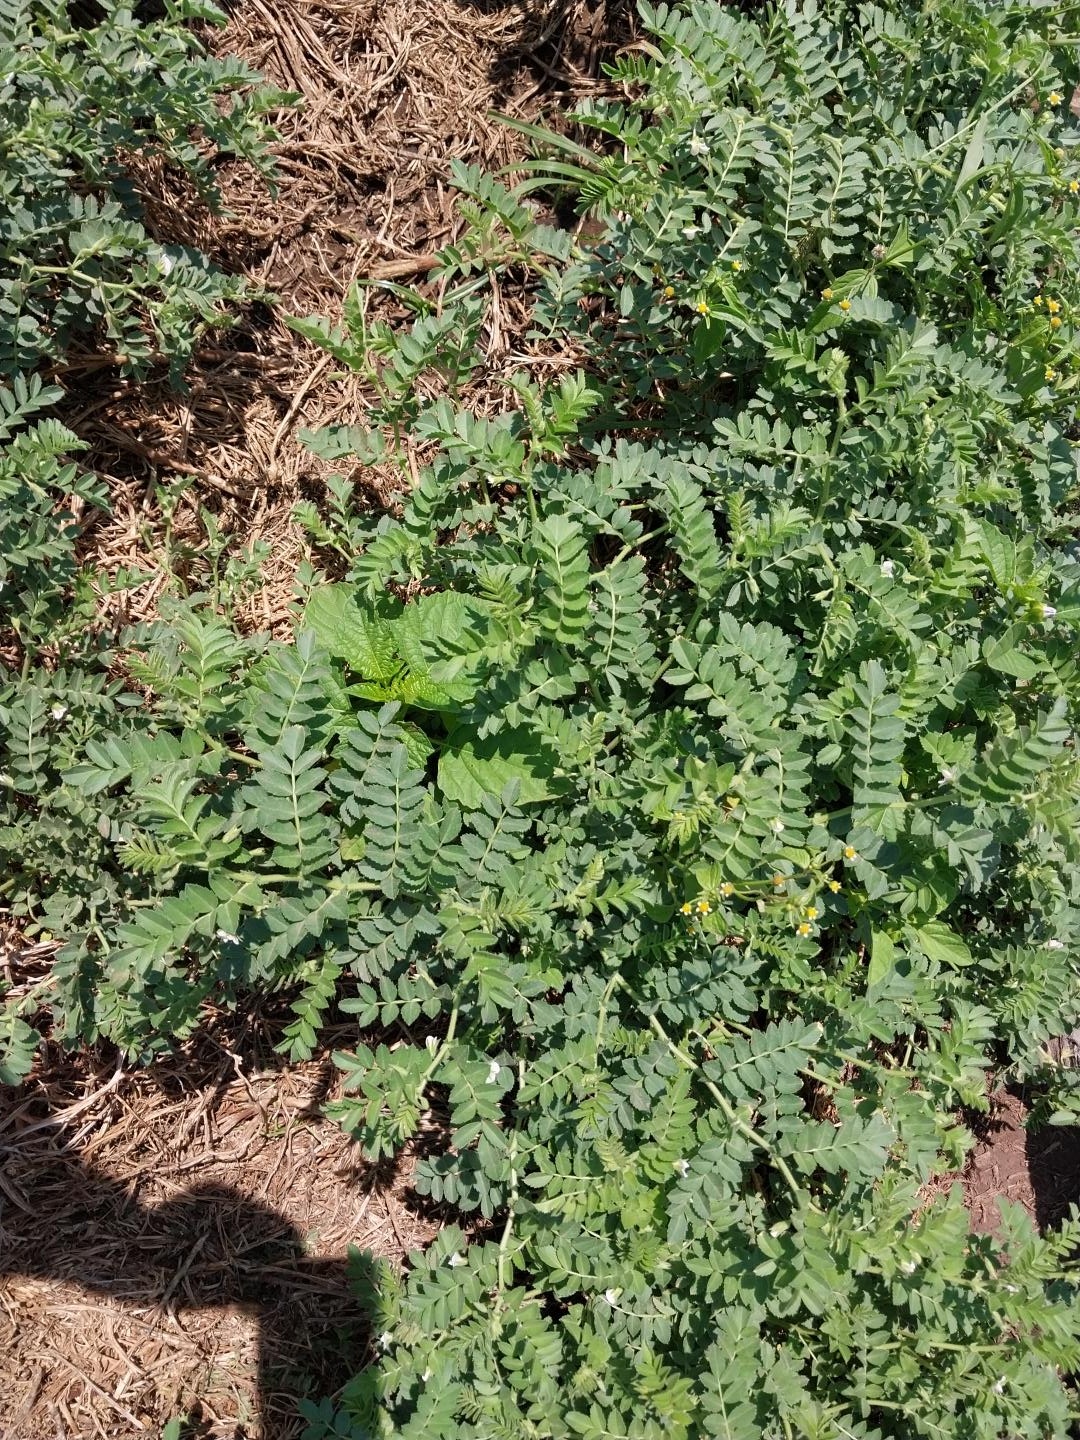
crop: chickpea
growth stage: development pod
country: Tanzania
